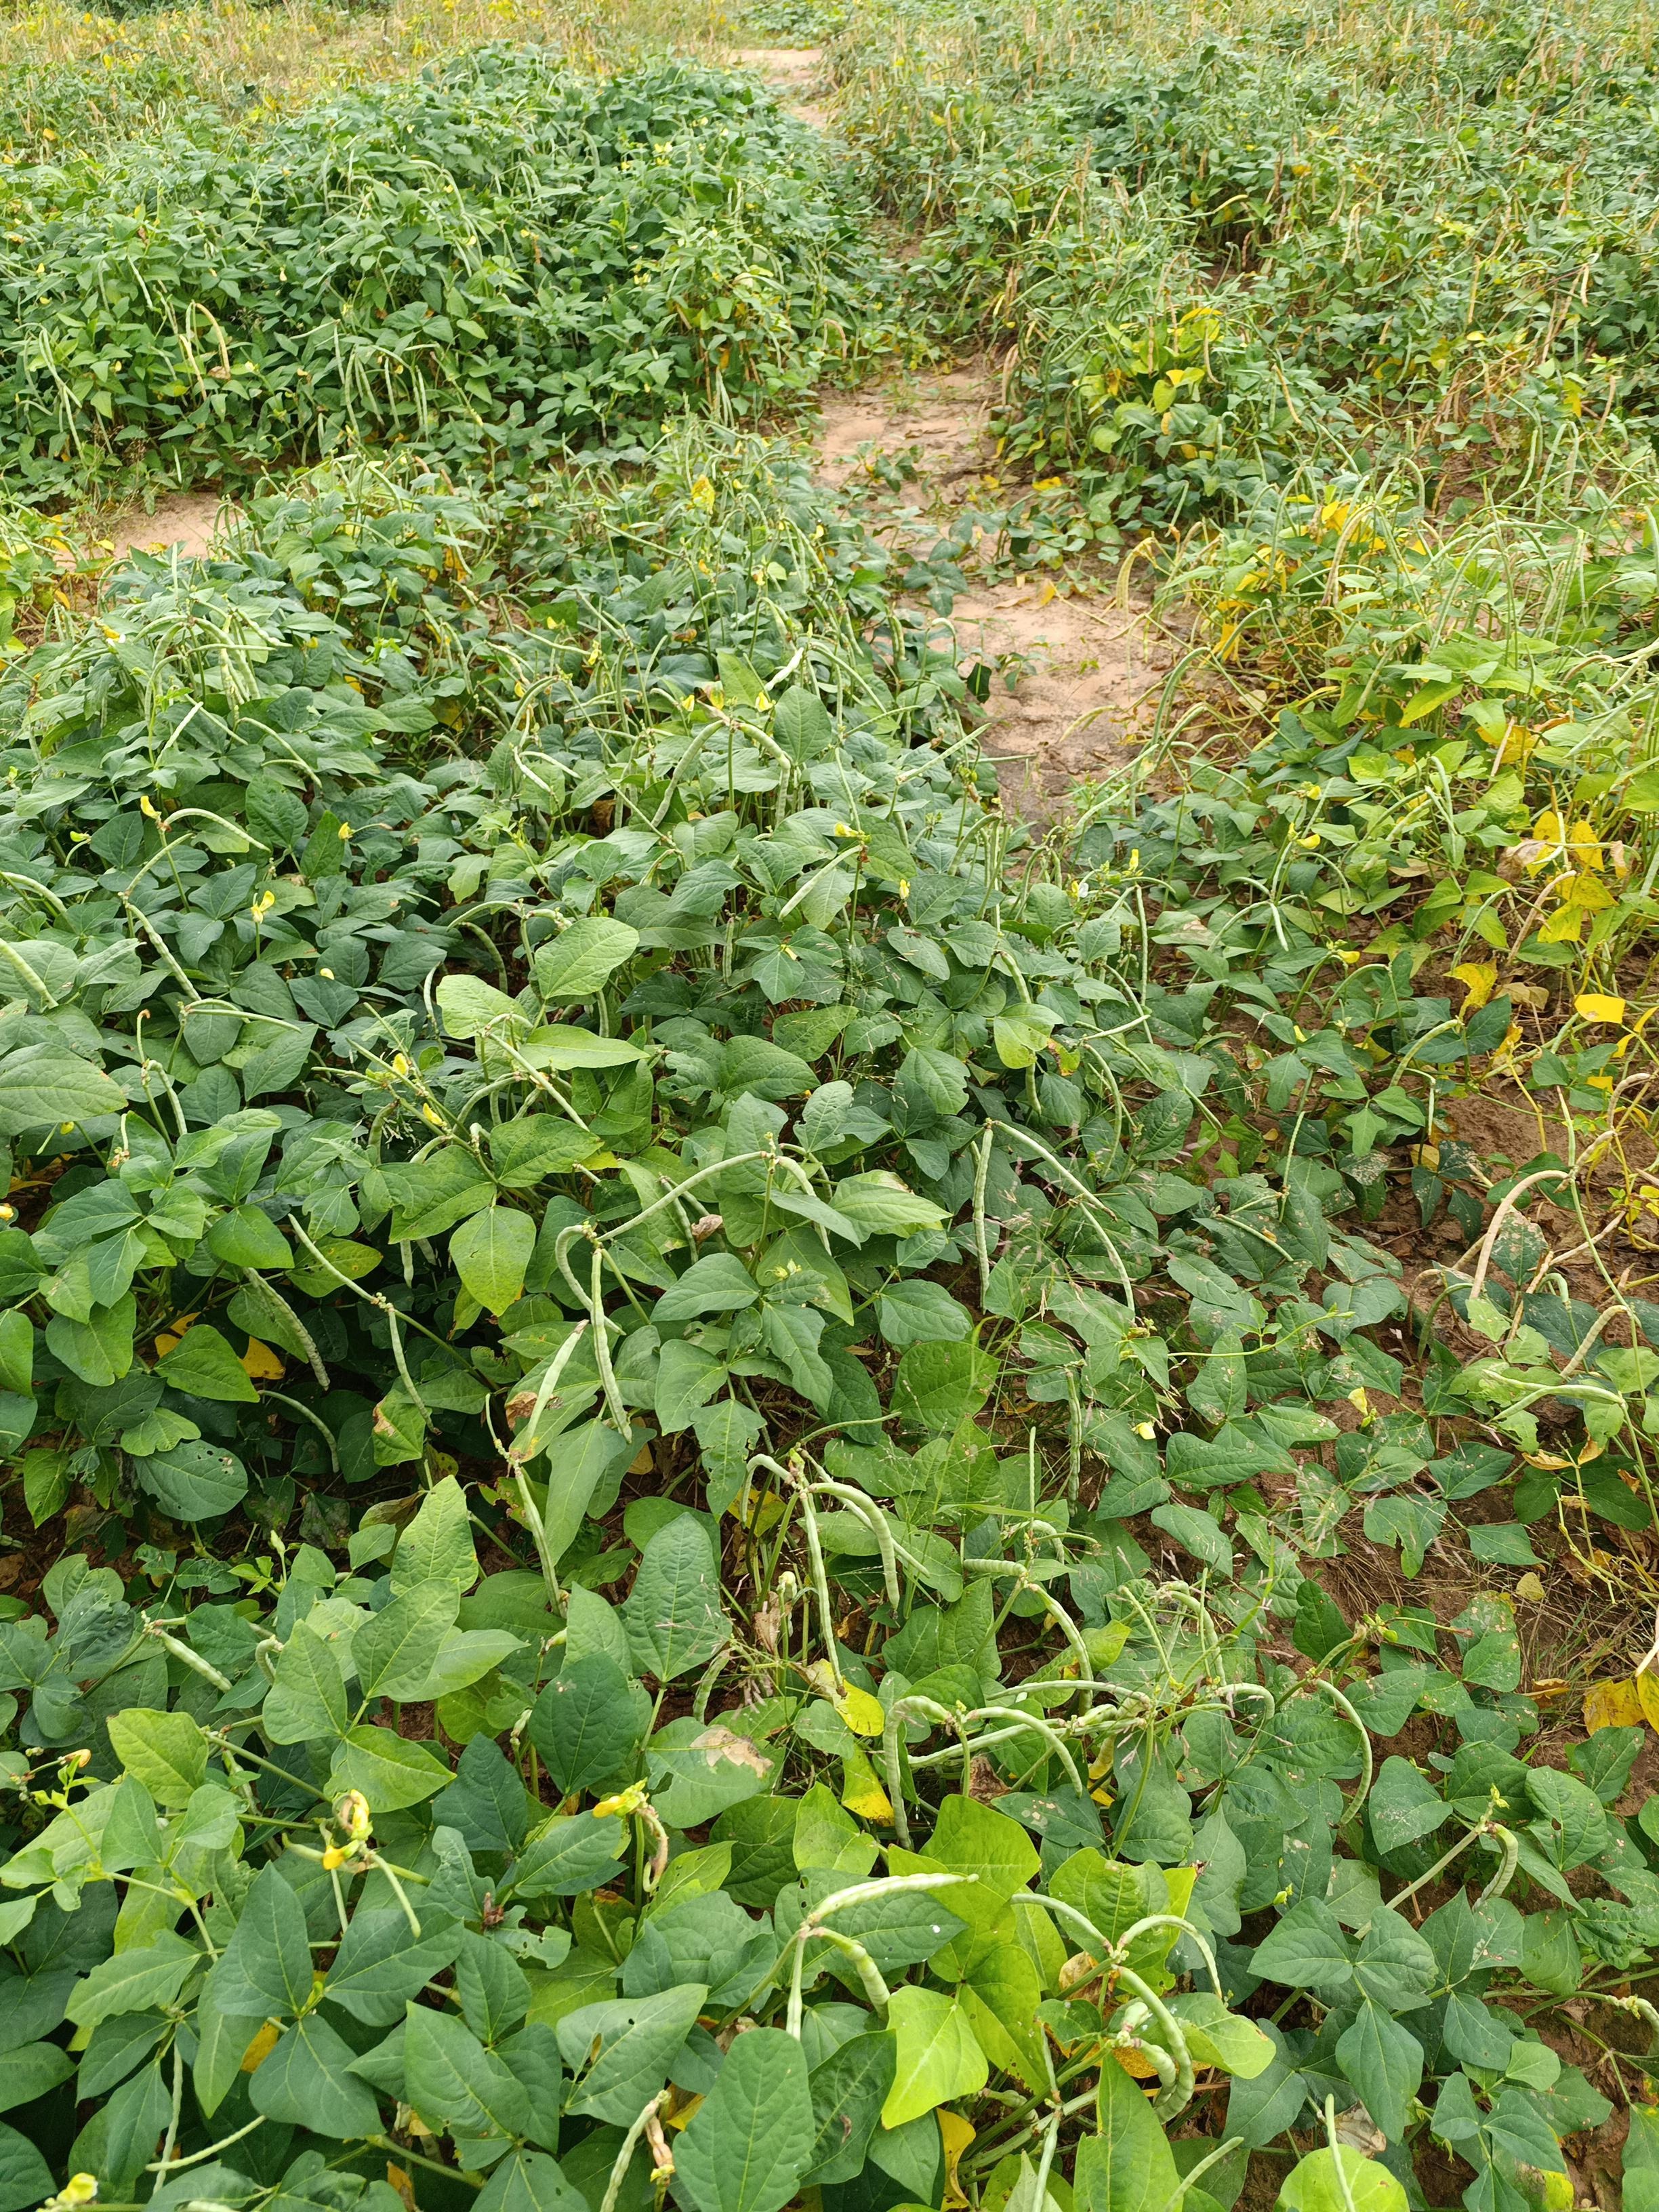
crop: cowpea
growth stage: maturity
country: Nigeria
